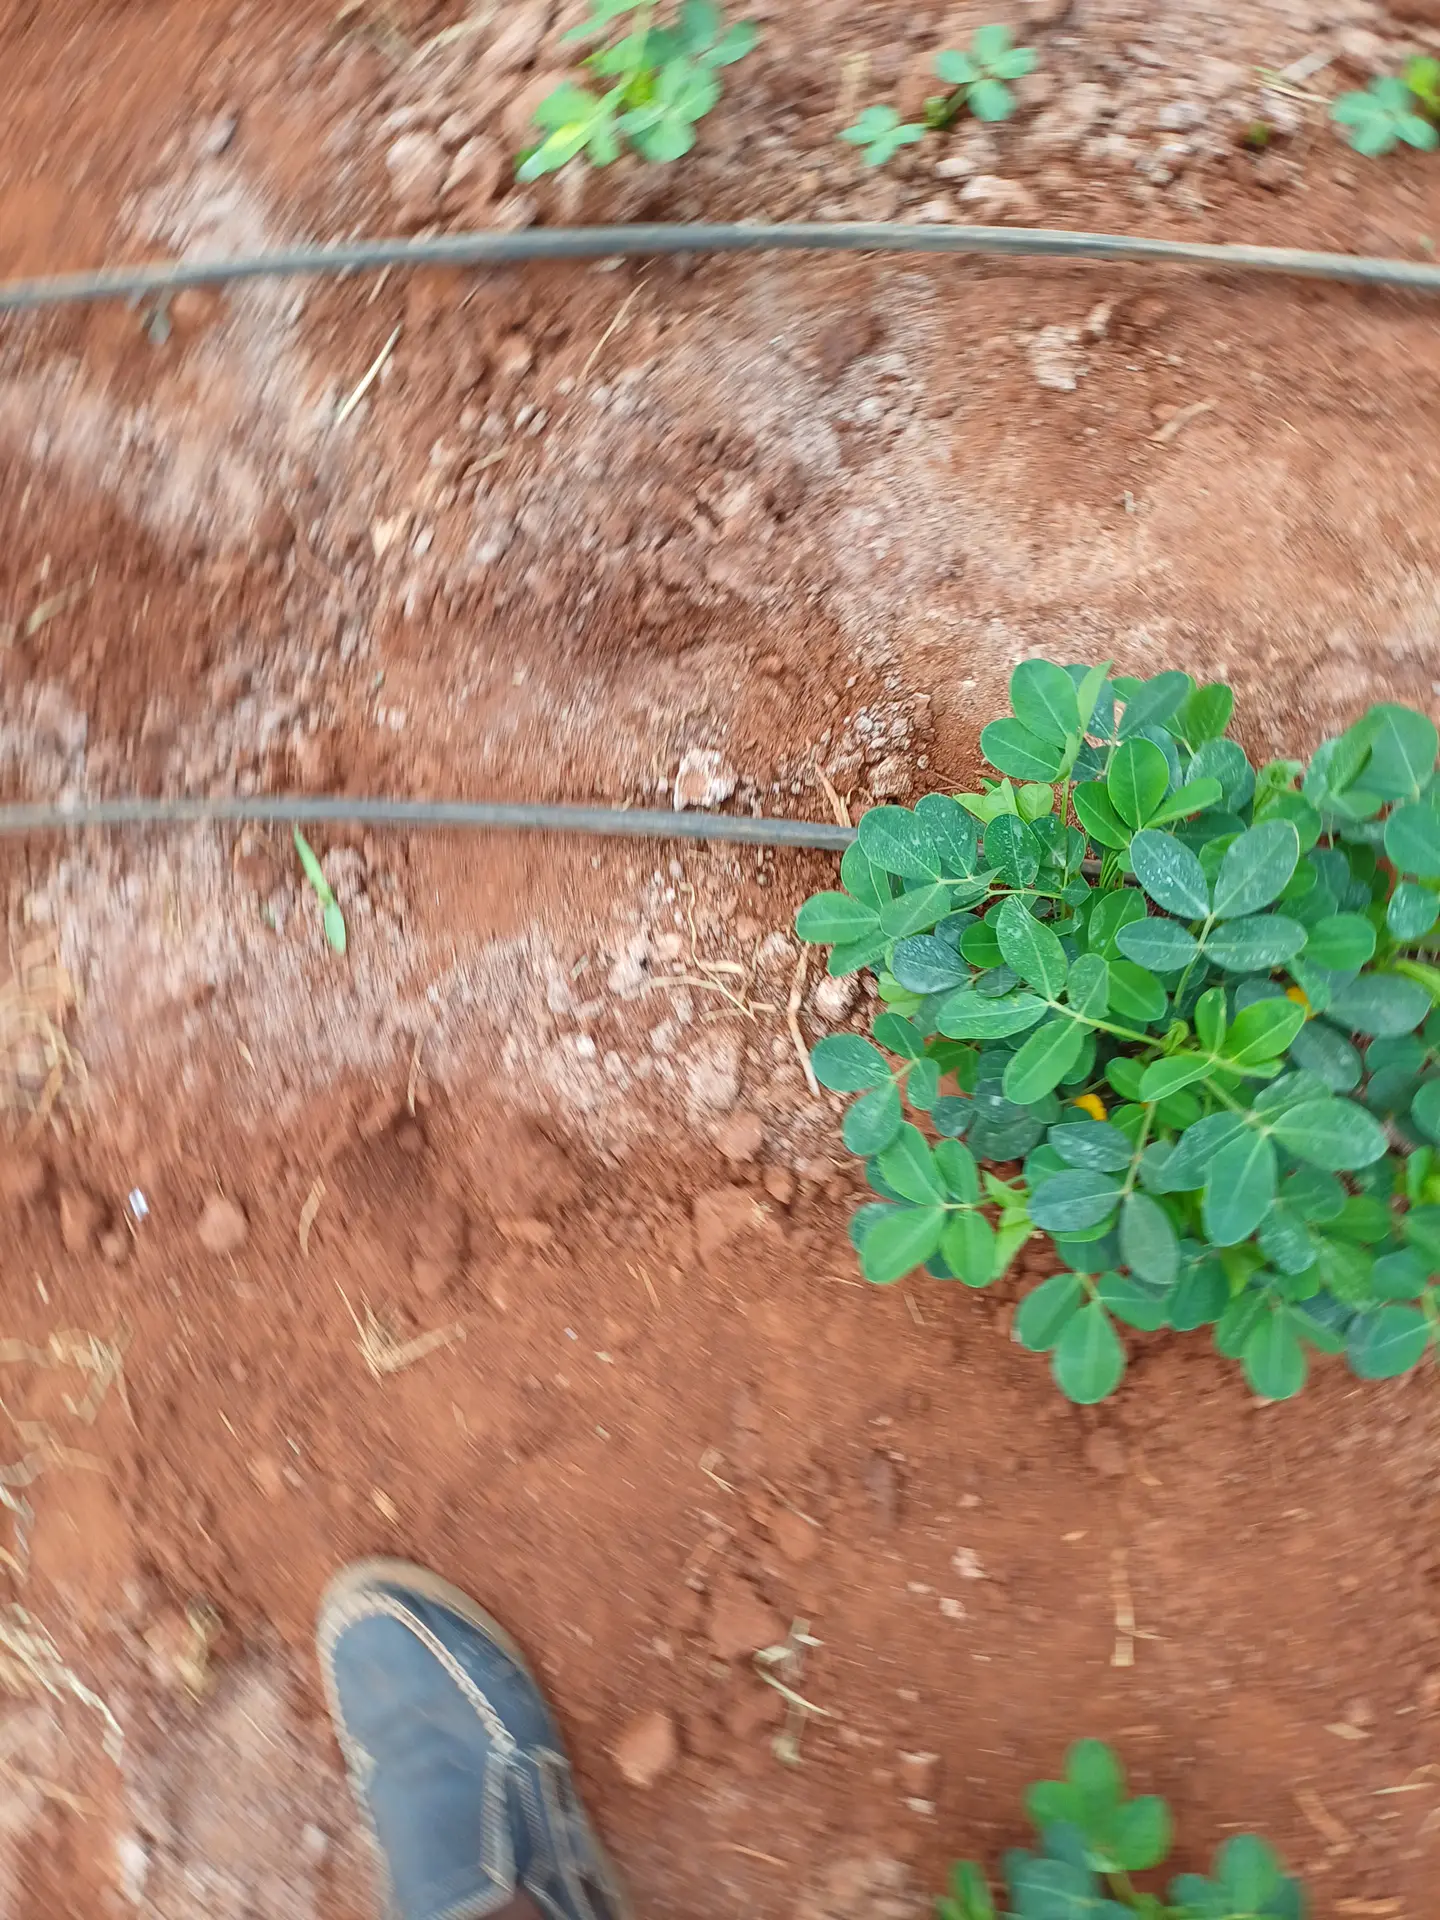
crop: groundnut
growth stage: flowering
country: Kenya
